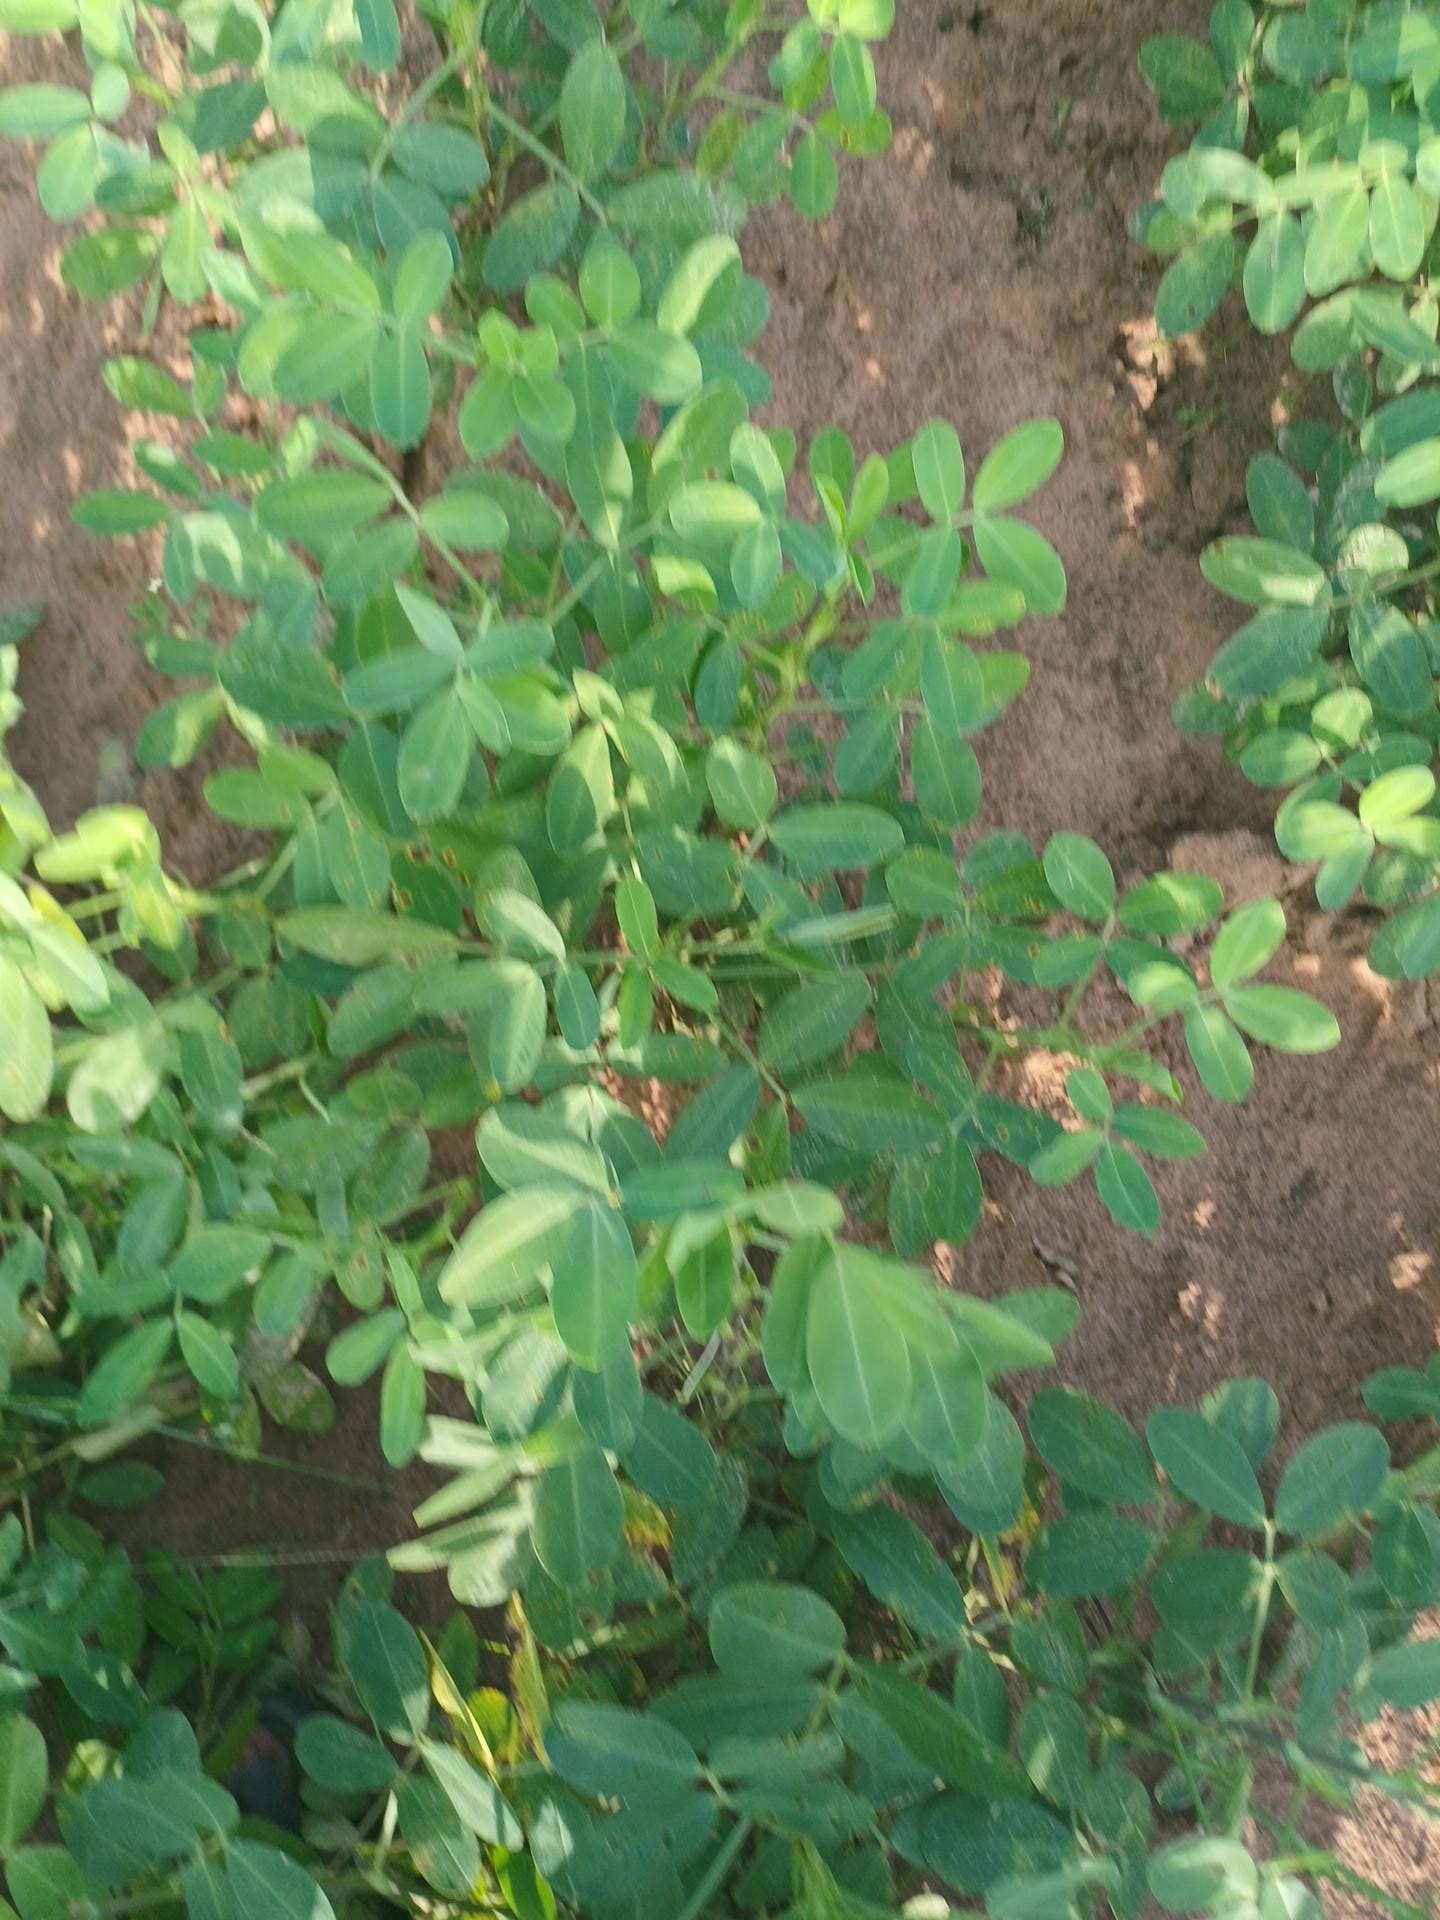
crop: groundnut
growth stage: flowering
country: Senegal
